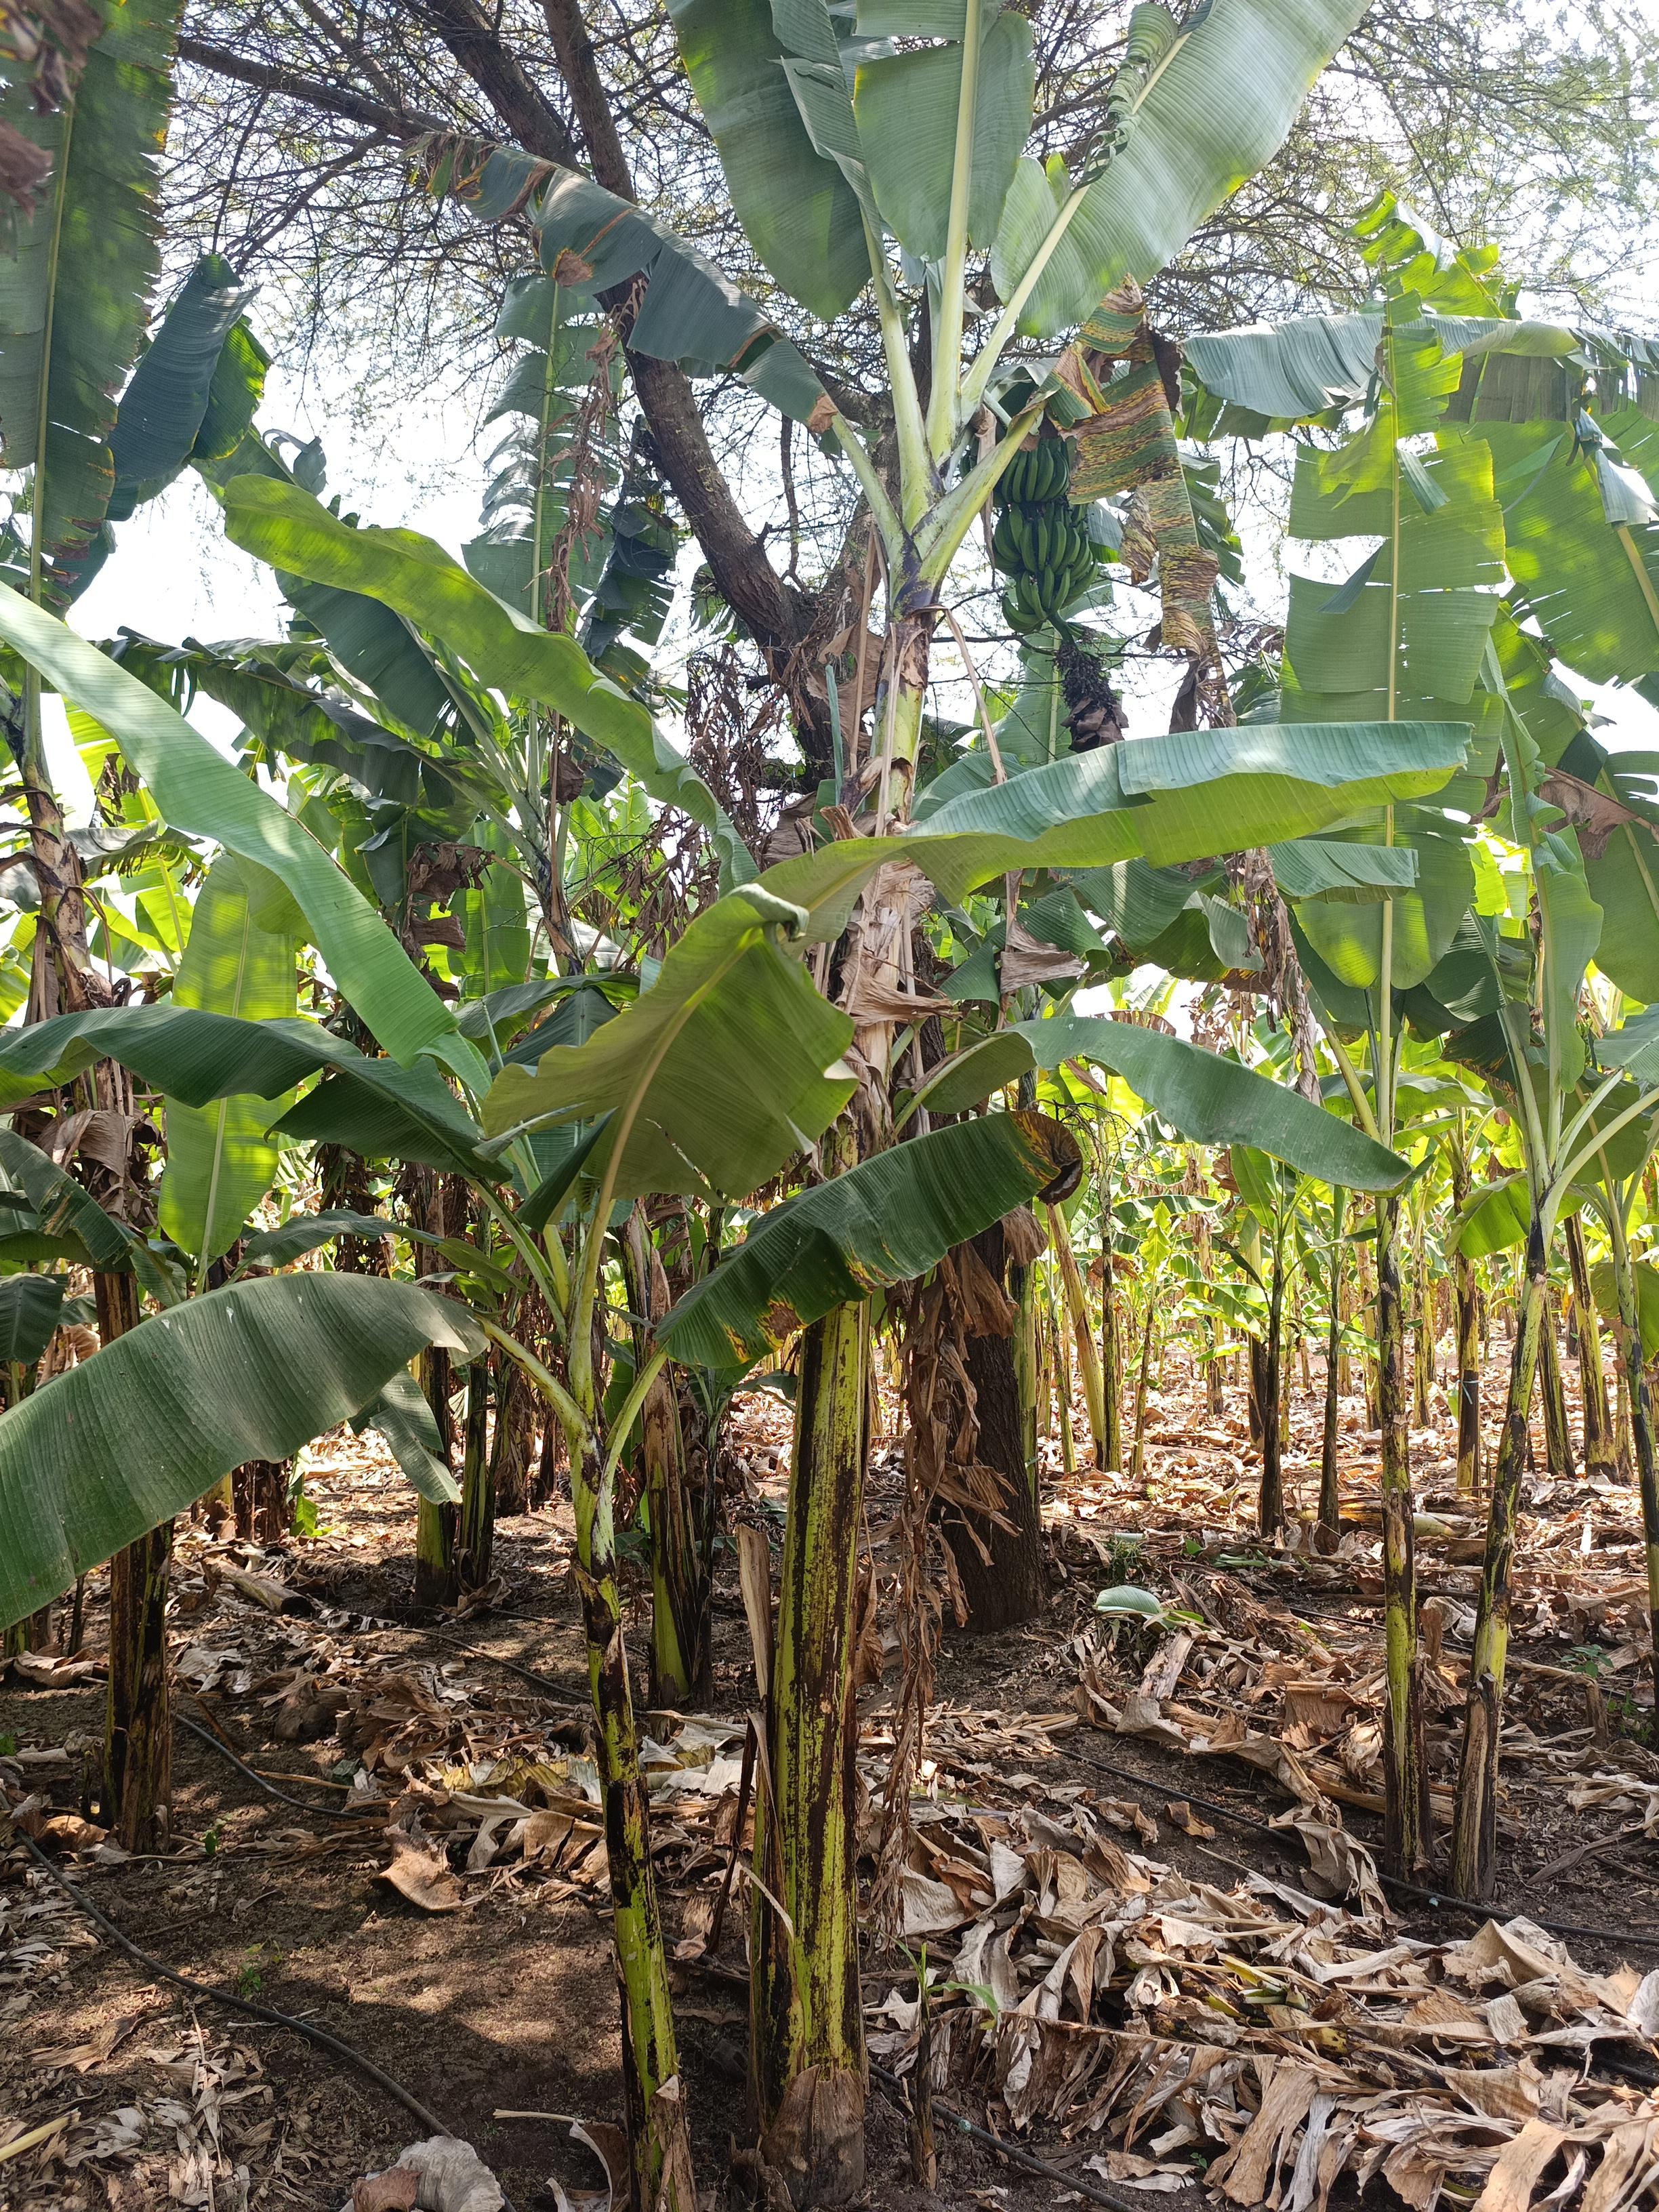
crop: banana
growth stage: development fruit
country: Tanzania
